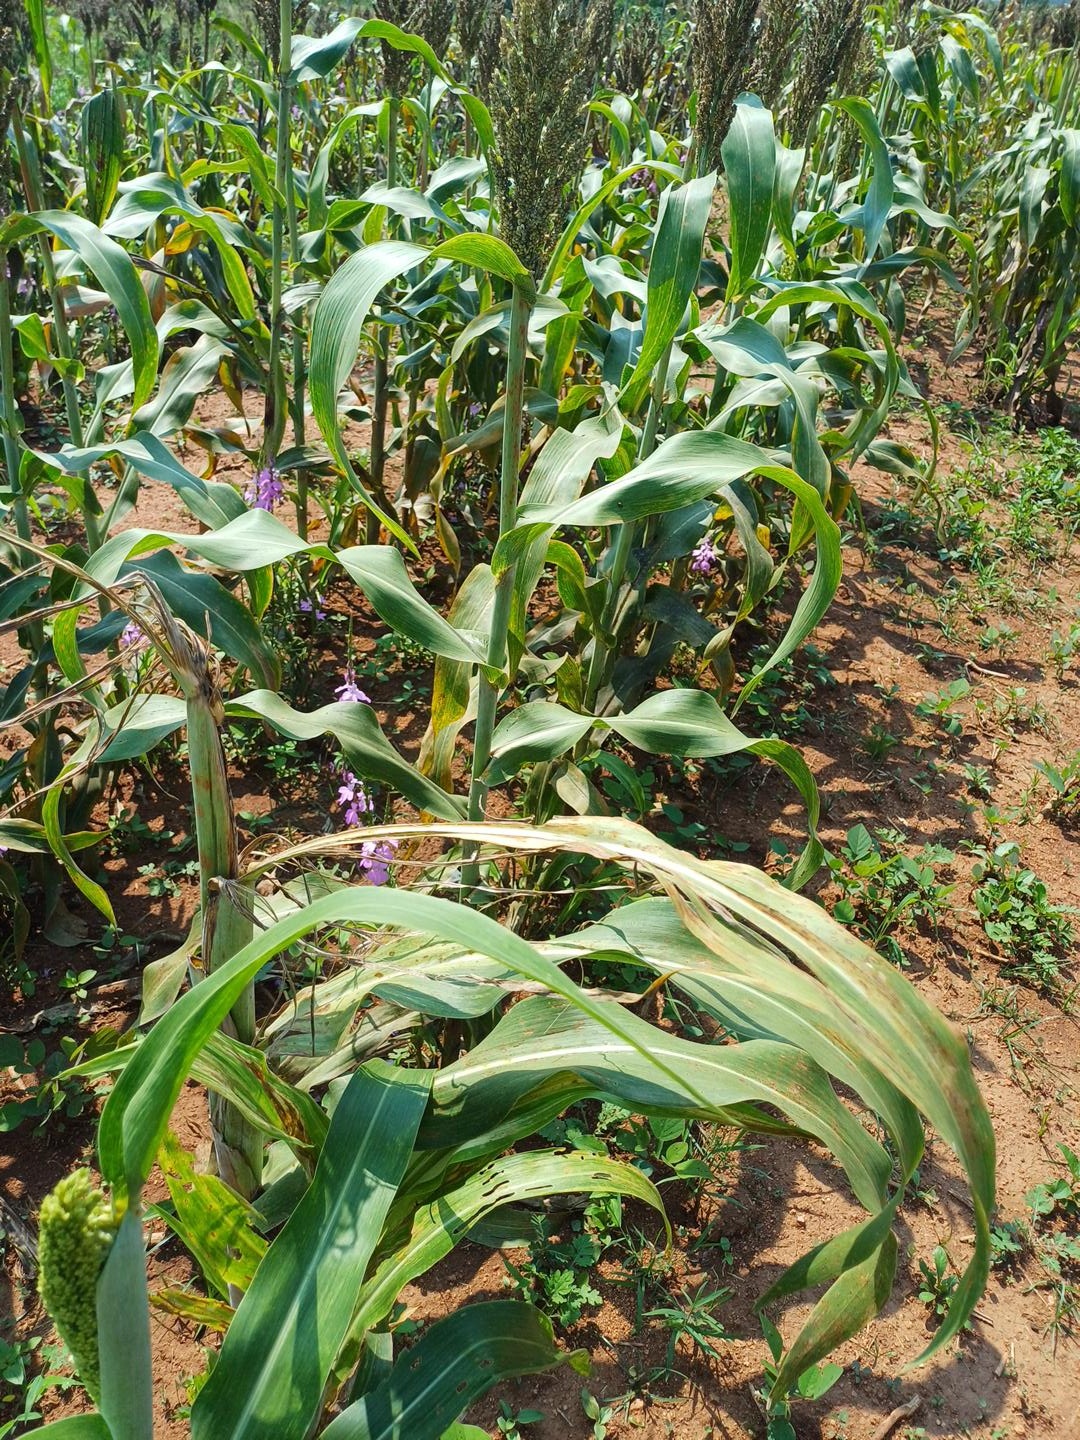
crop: sorghum
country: Kenya
